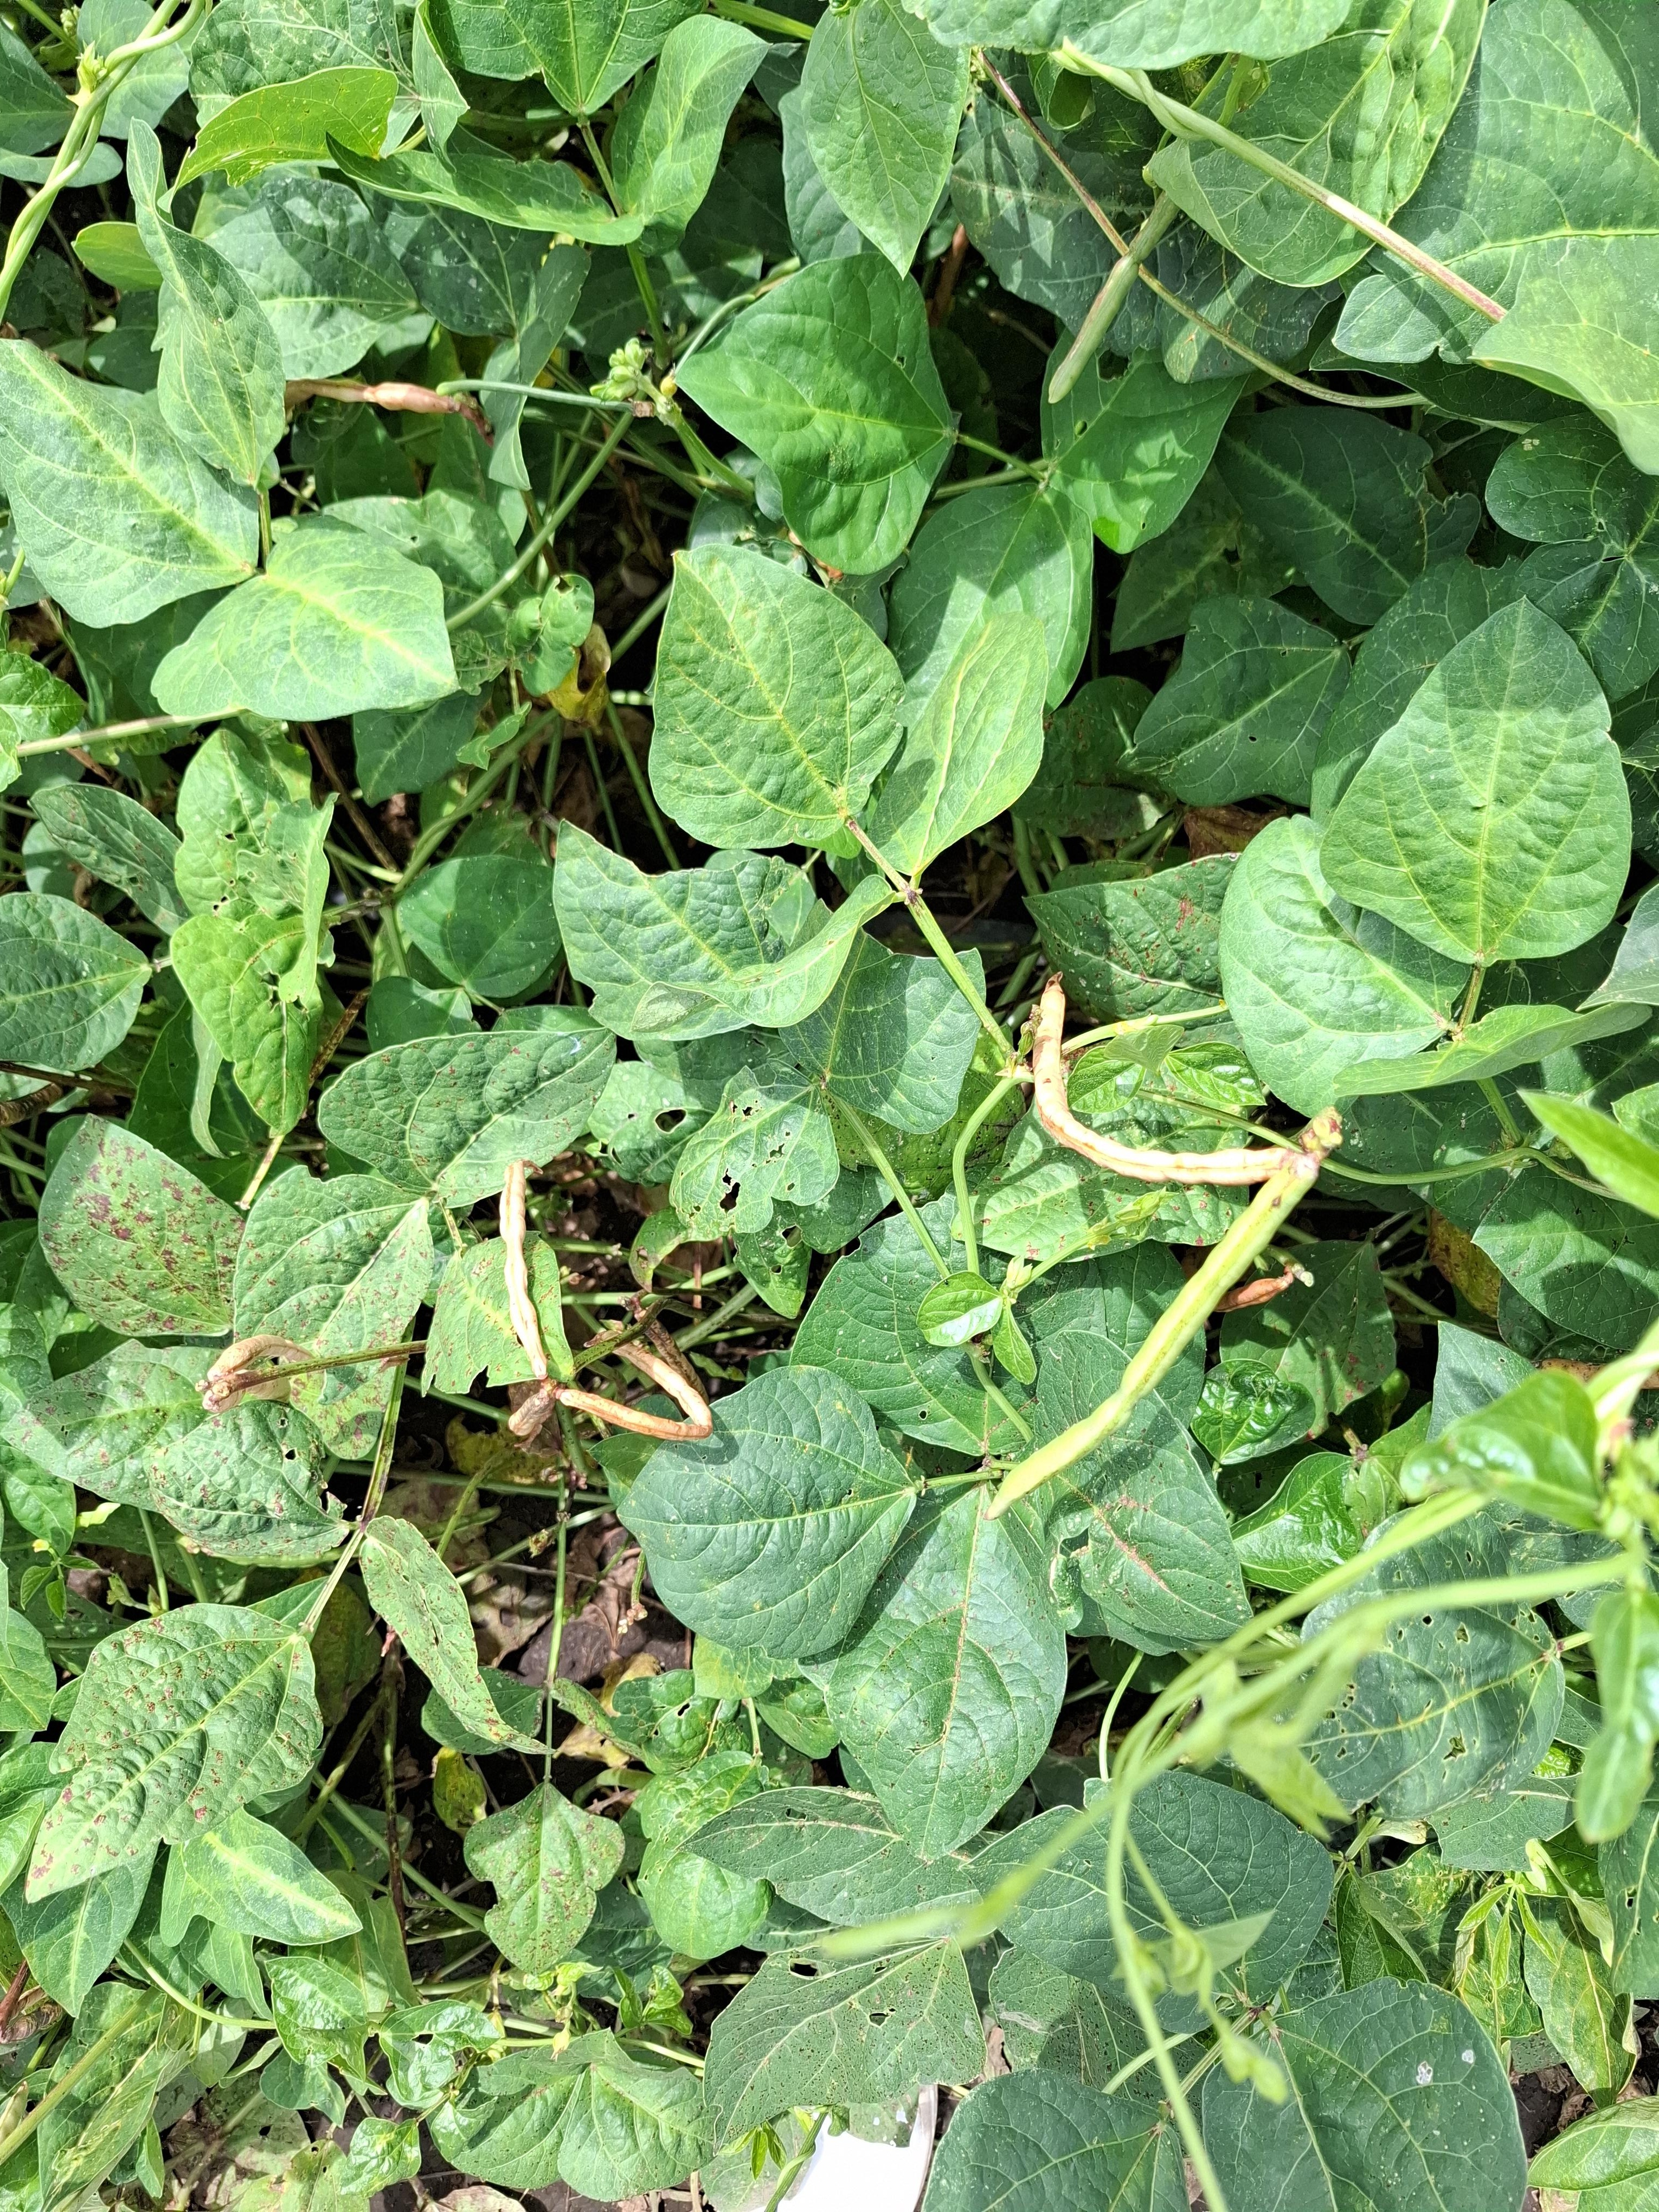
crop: cowpea
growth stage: development pod
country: Tanzania
